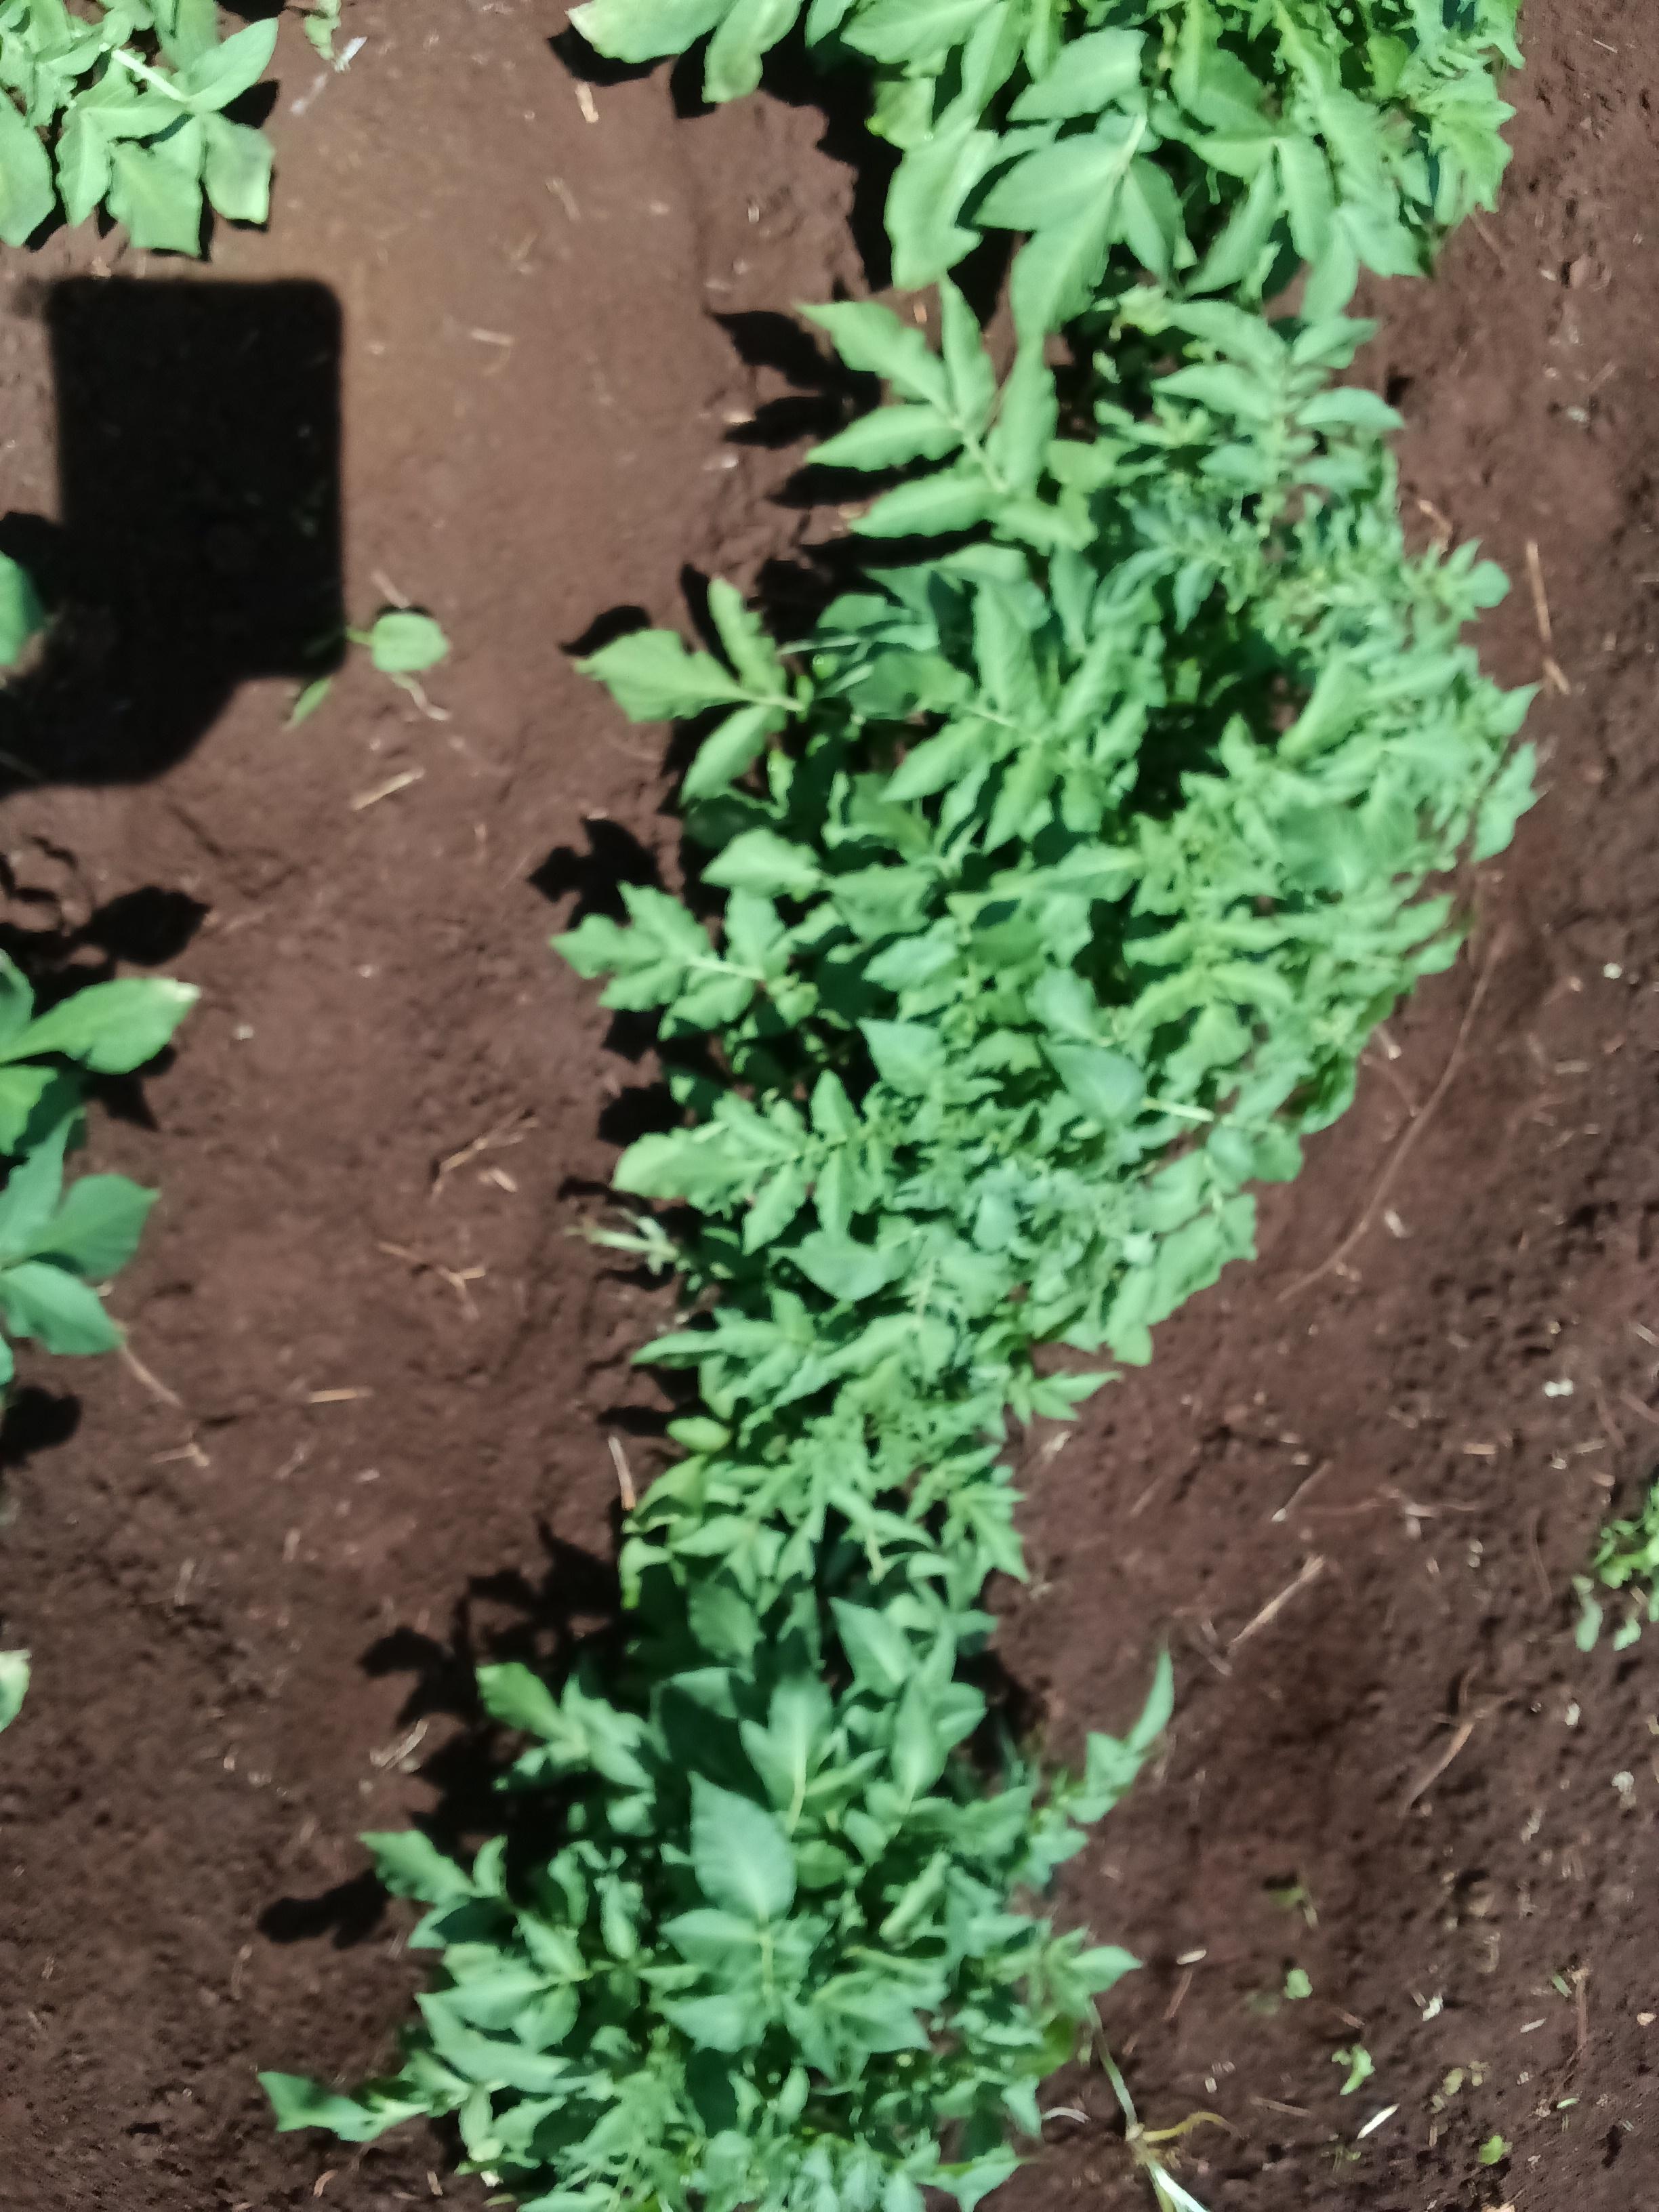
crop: potato
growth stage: vegetative
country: Kenya
